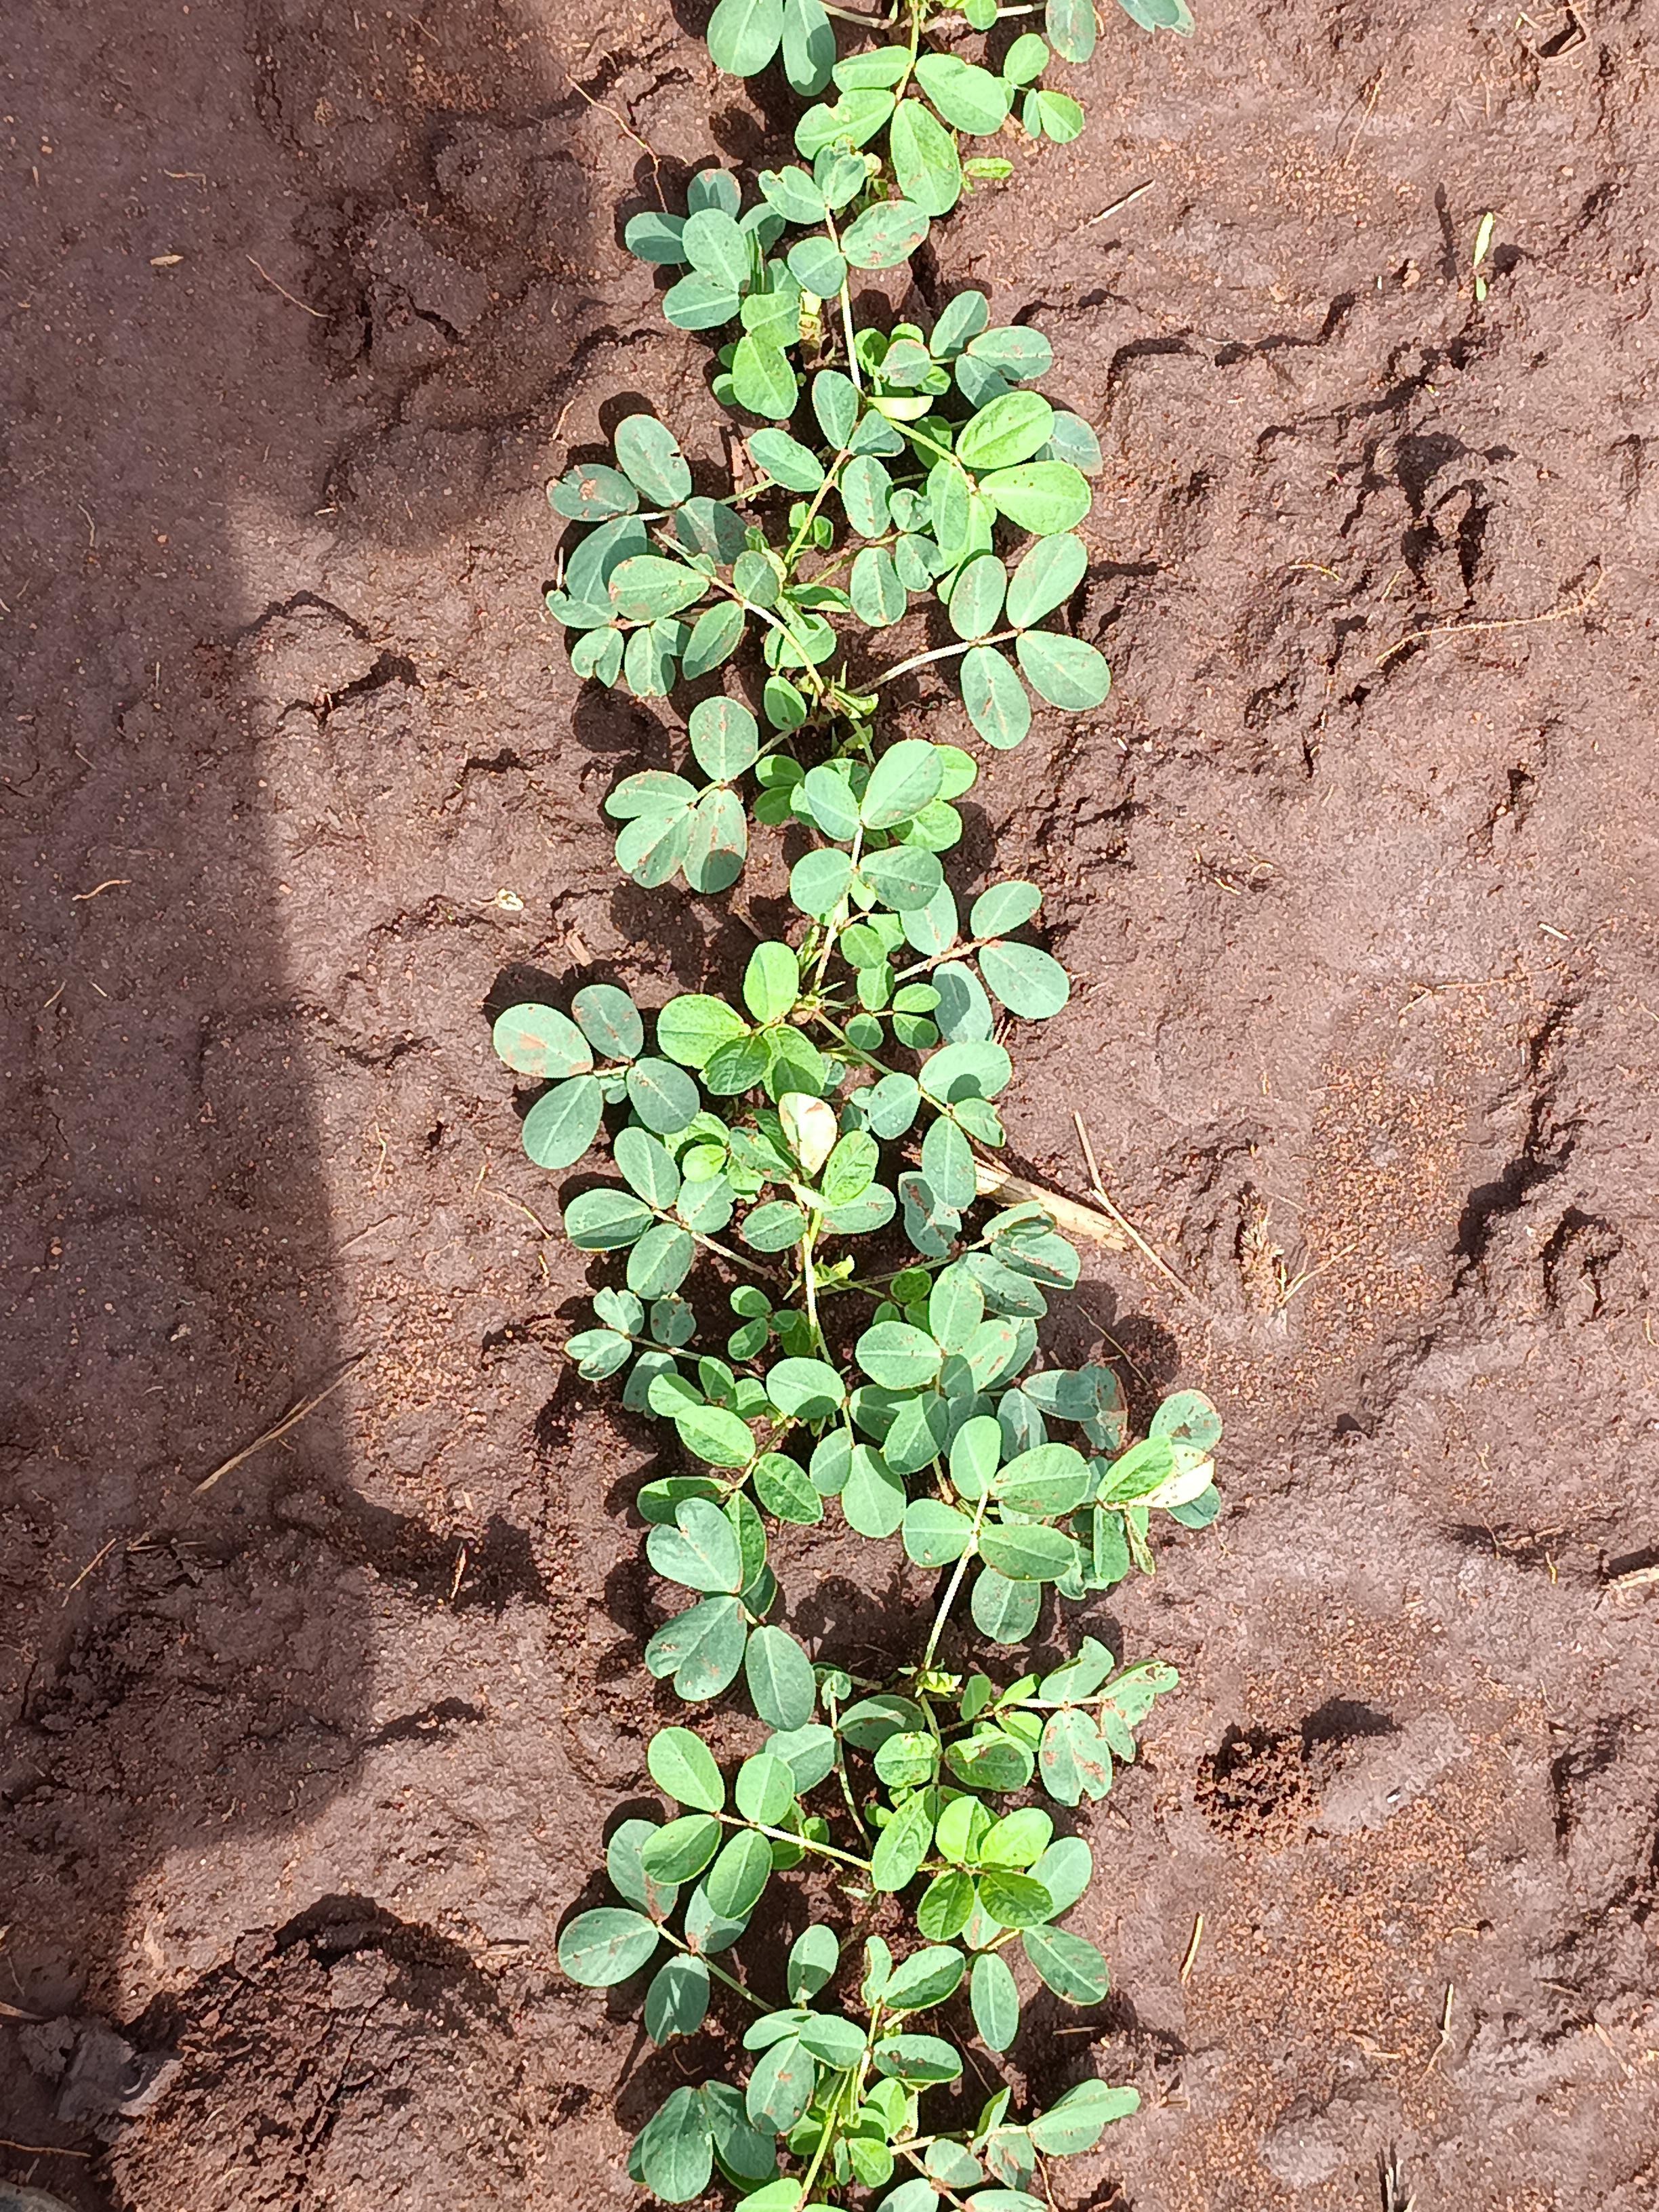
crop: groundnut
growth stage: vegetative
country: Kenya
